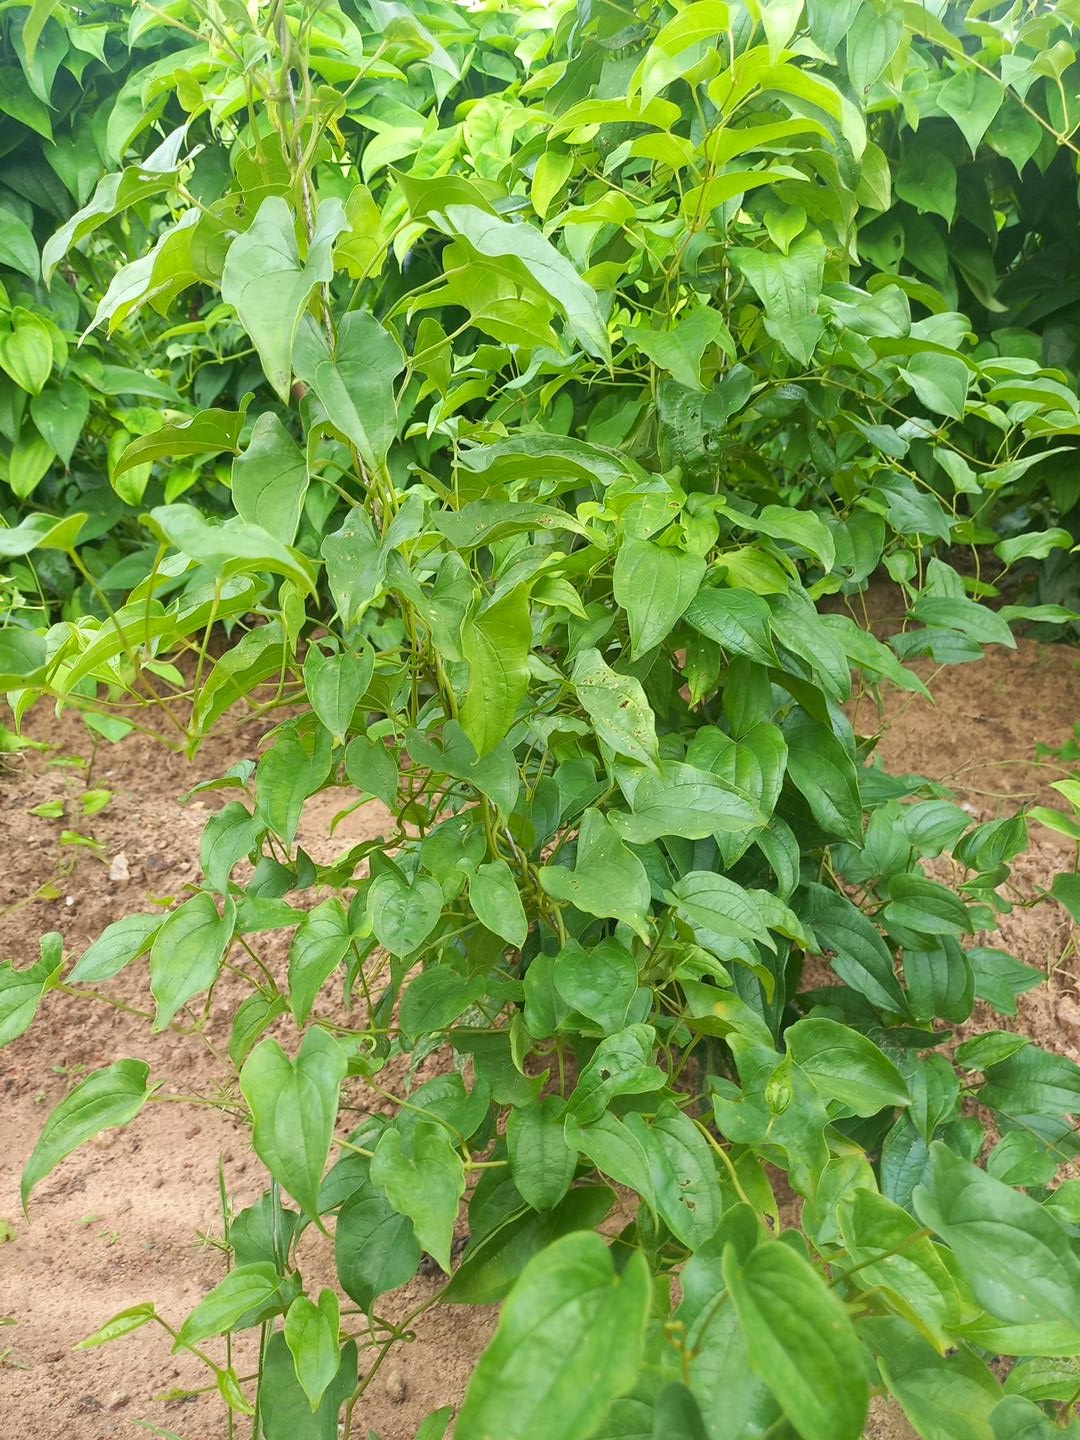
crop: yam
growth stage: vegetative
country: Nigeria
